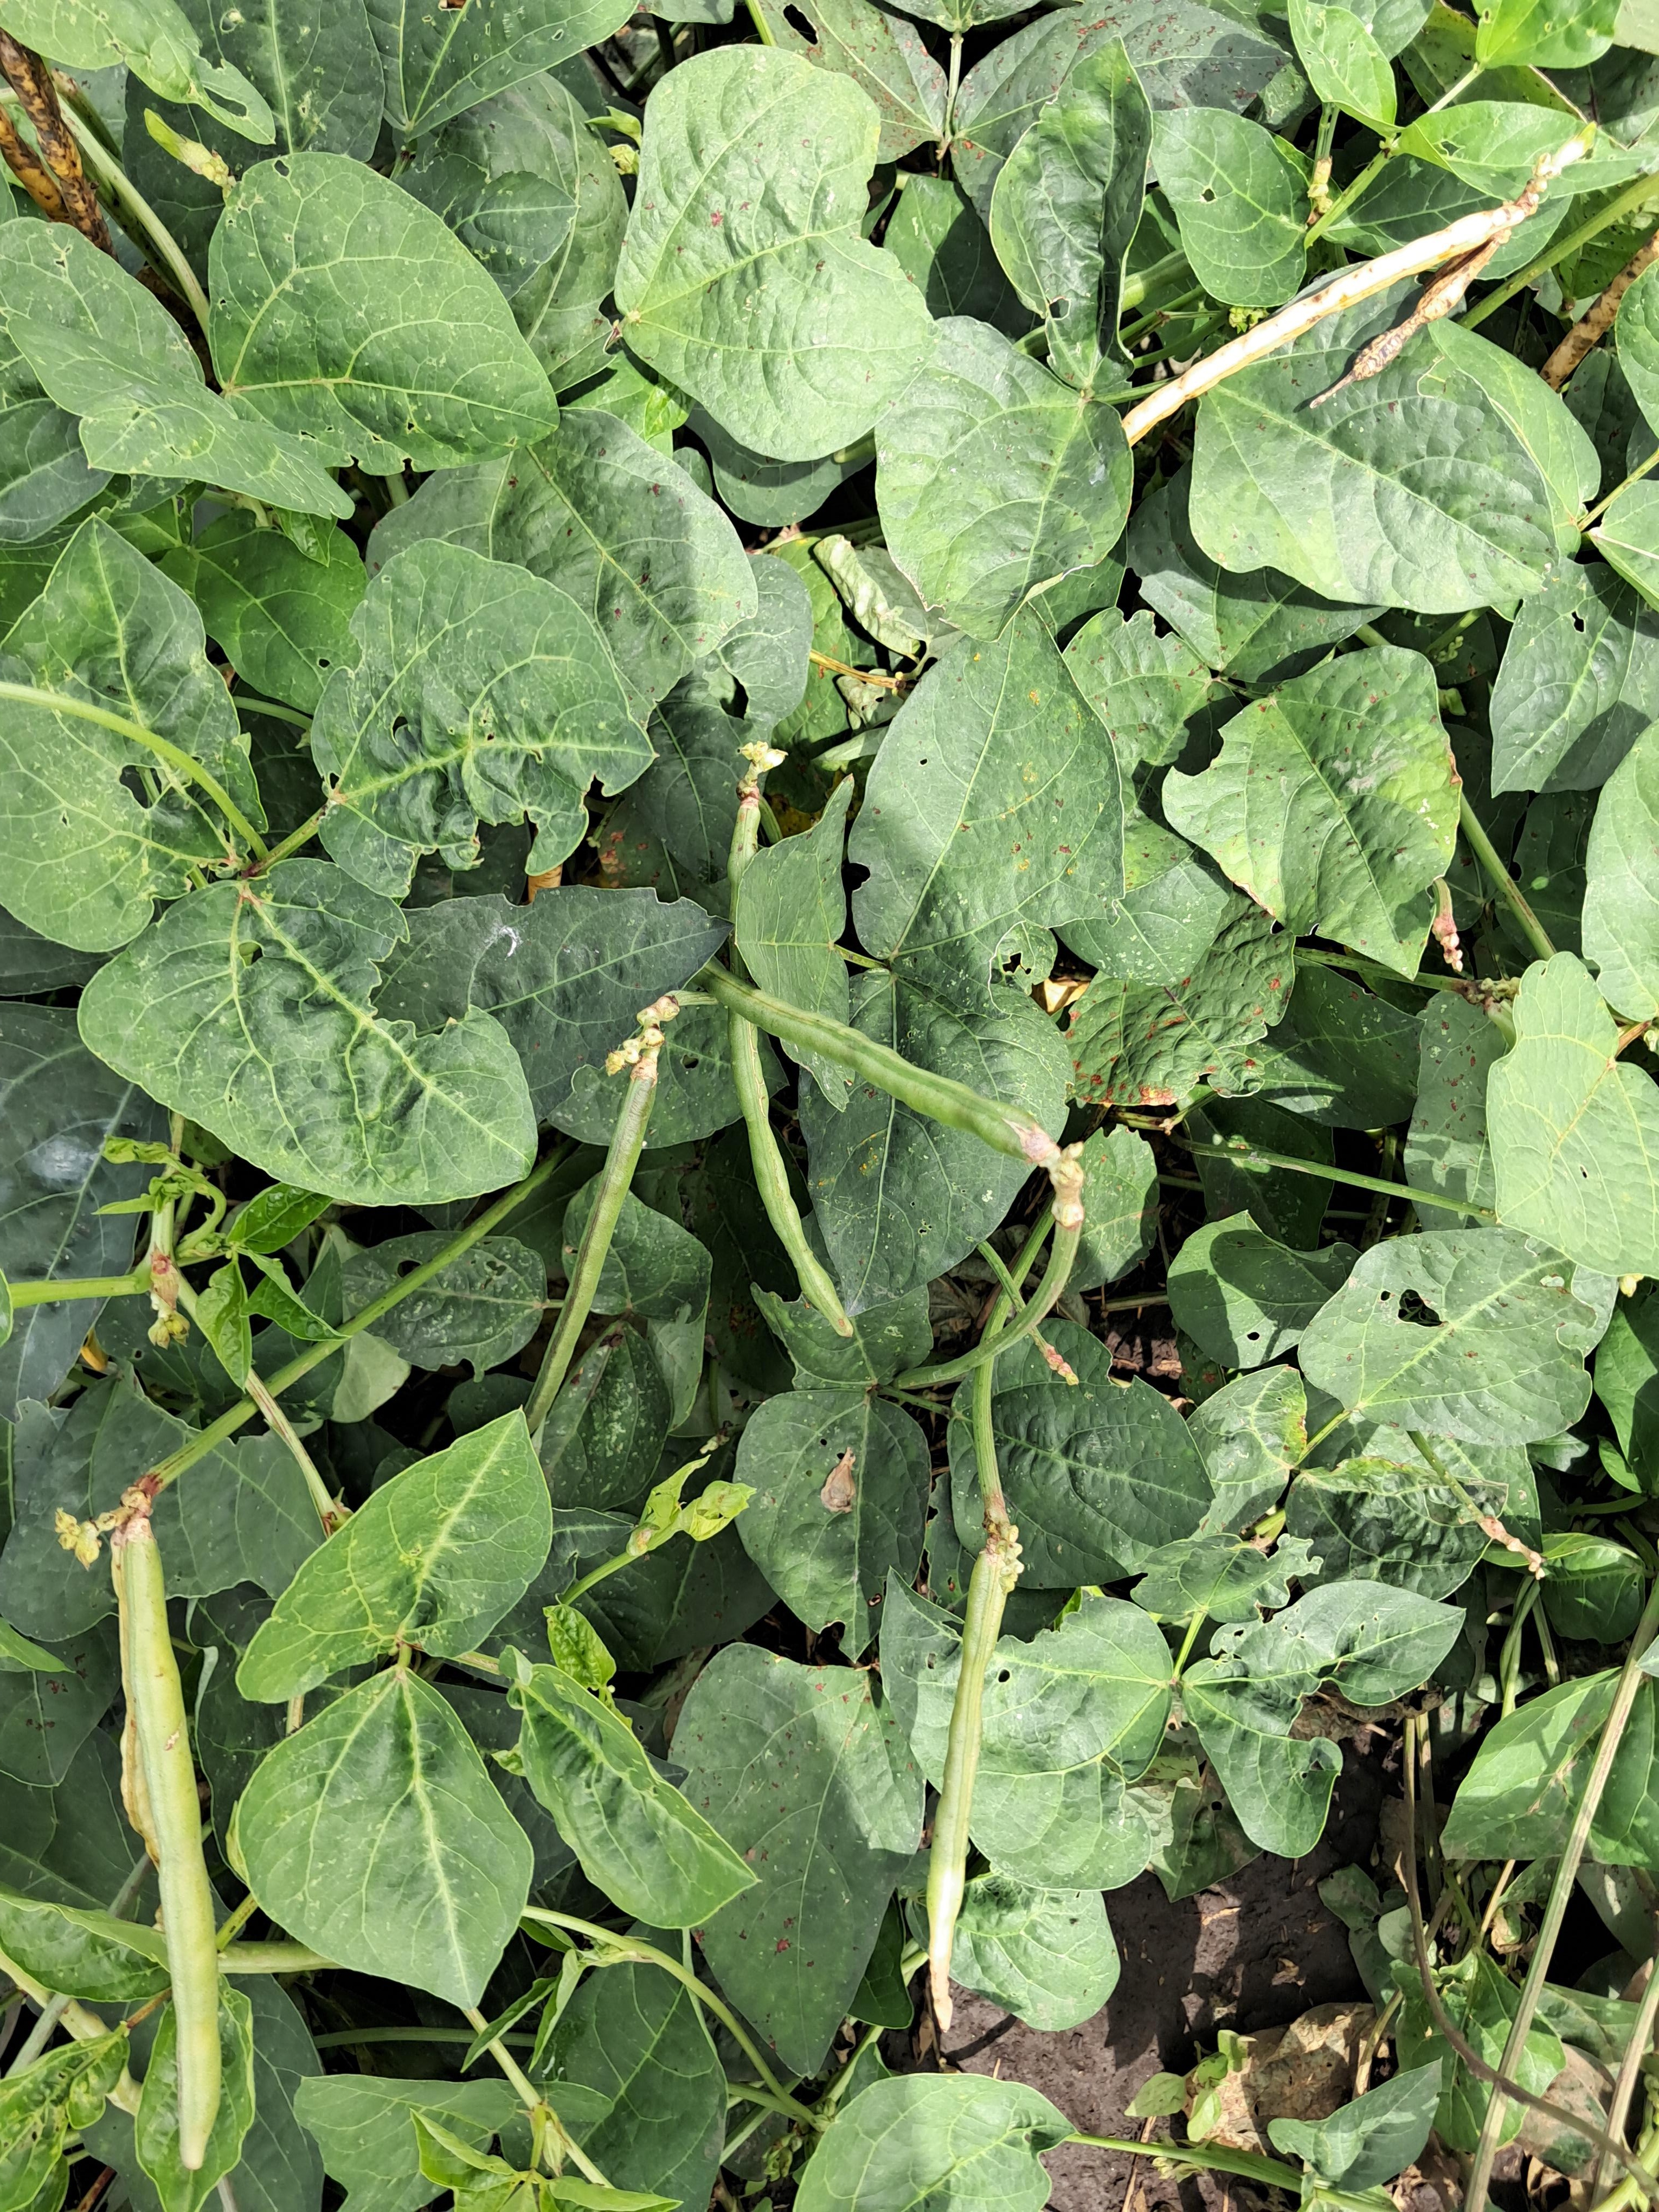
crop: cowpea
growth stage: development pod
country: Tanzania
